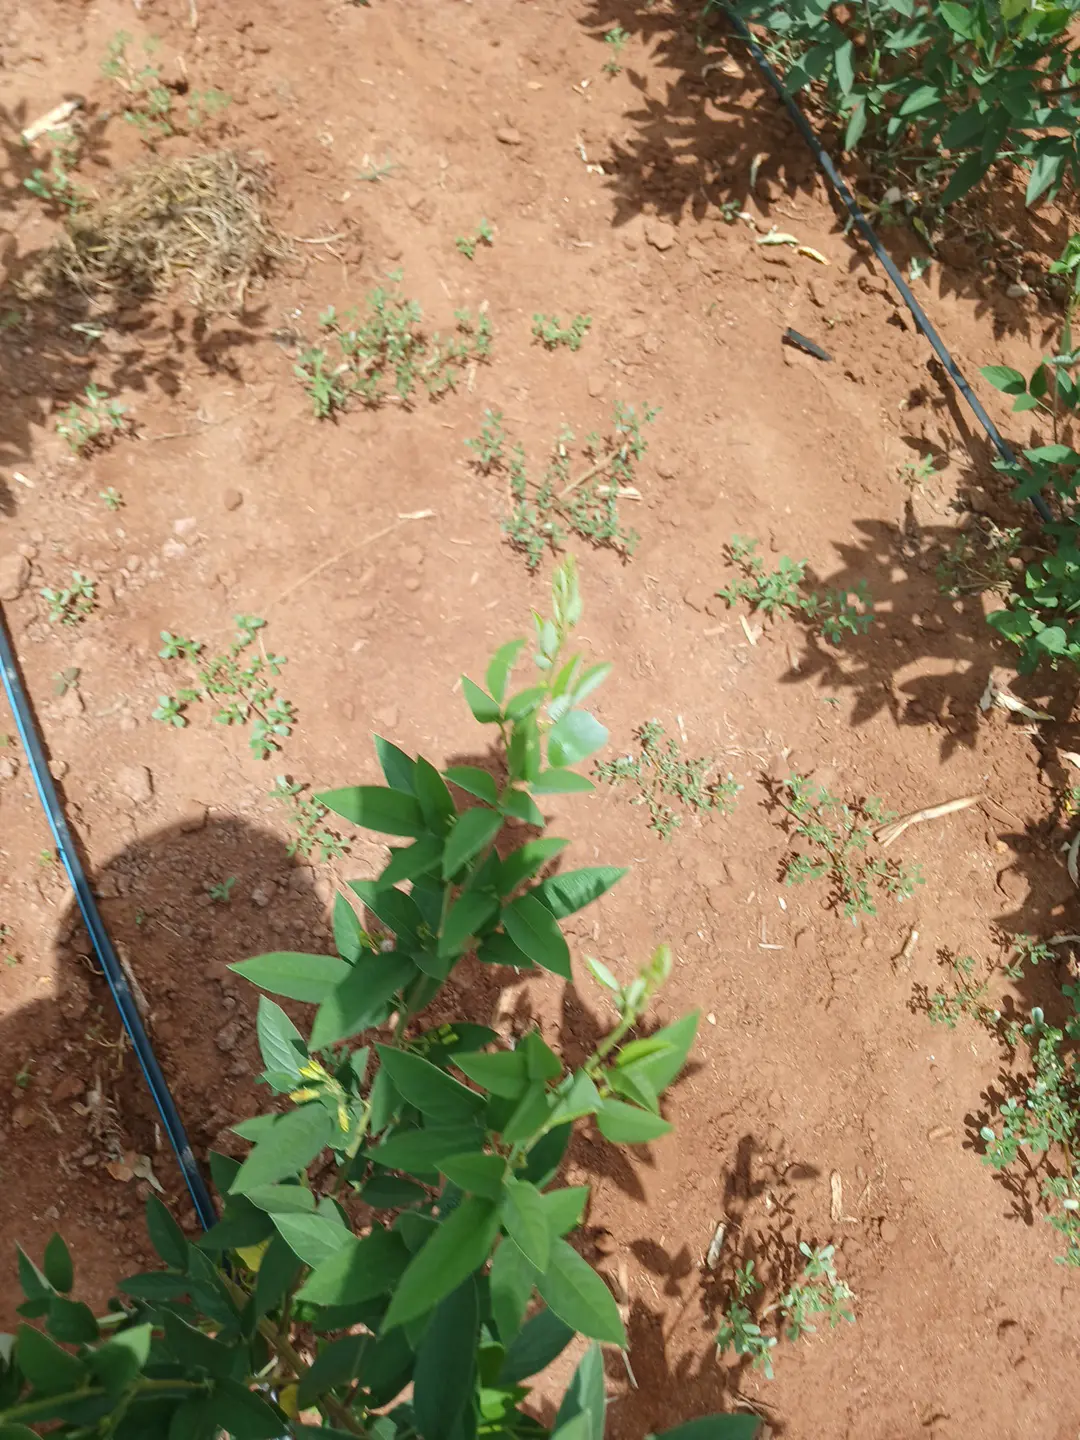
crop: pigeonpea
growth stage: vegetative
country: Kenya
